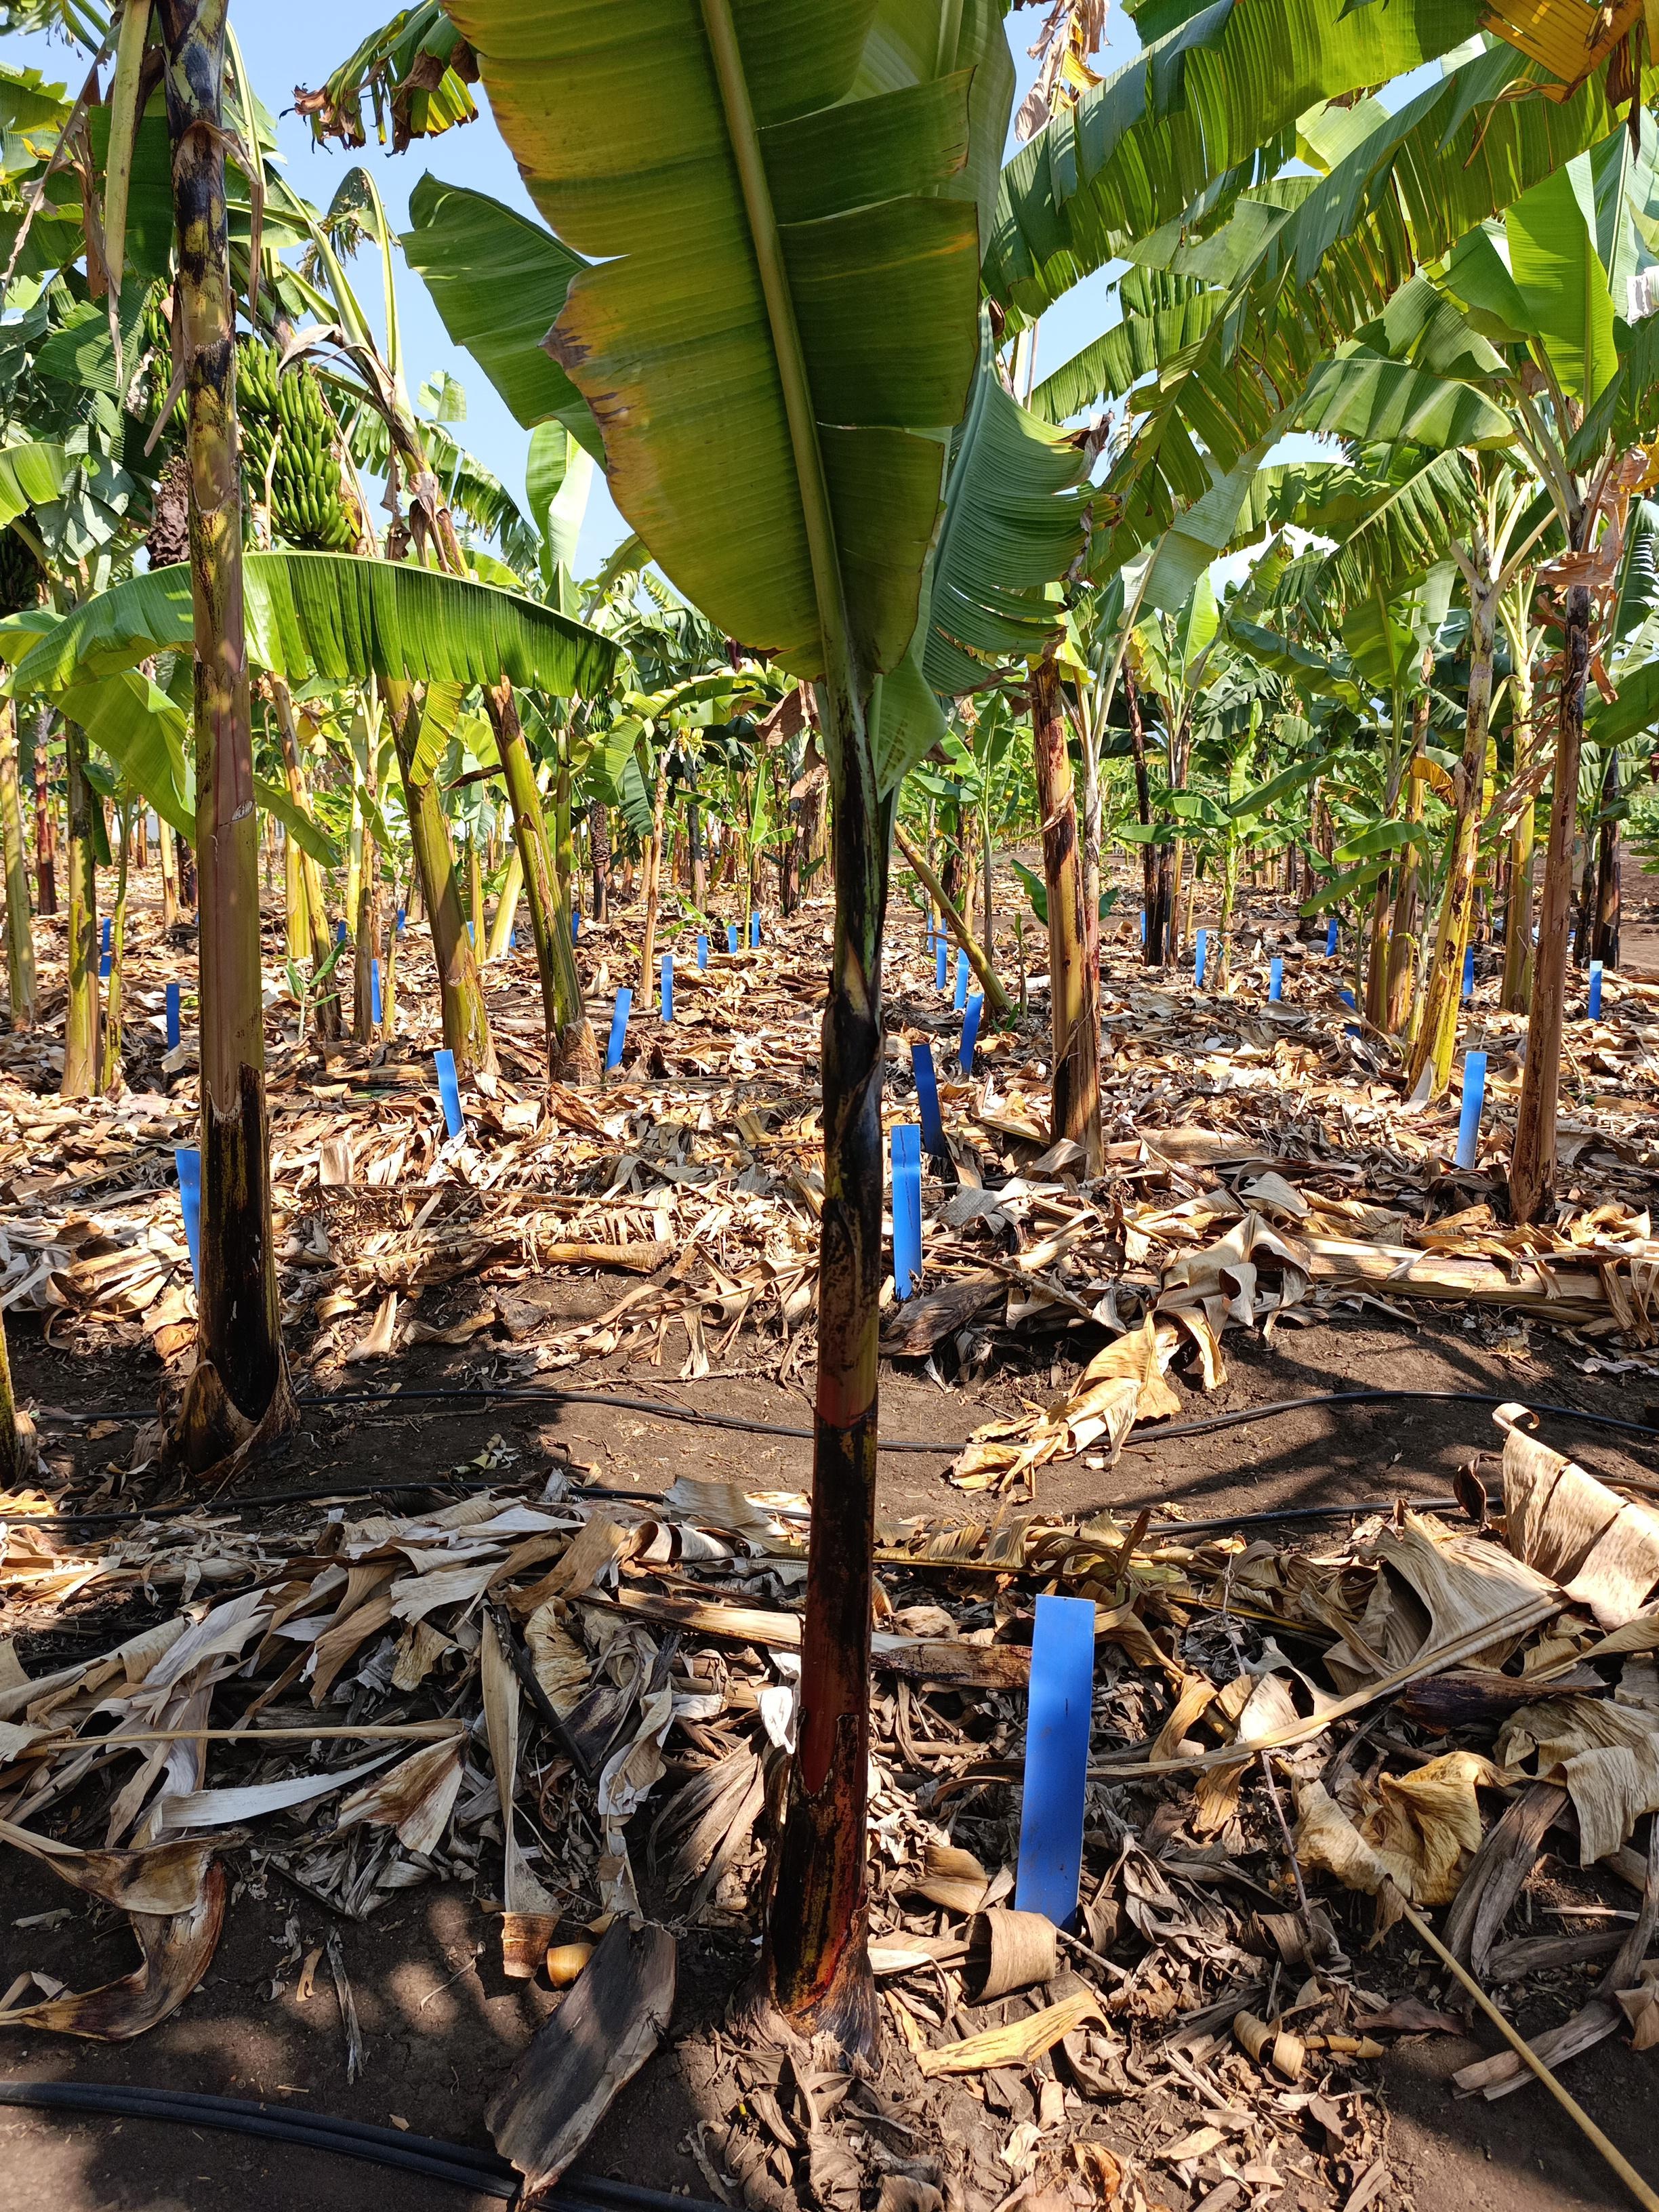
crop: banana
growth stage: vegetative
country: Tanzania
